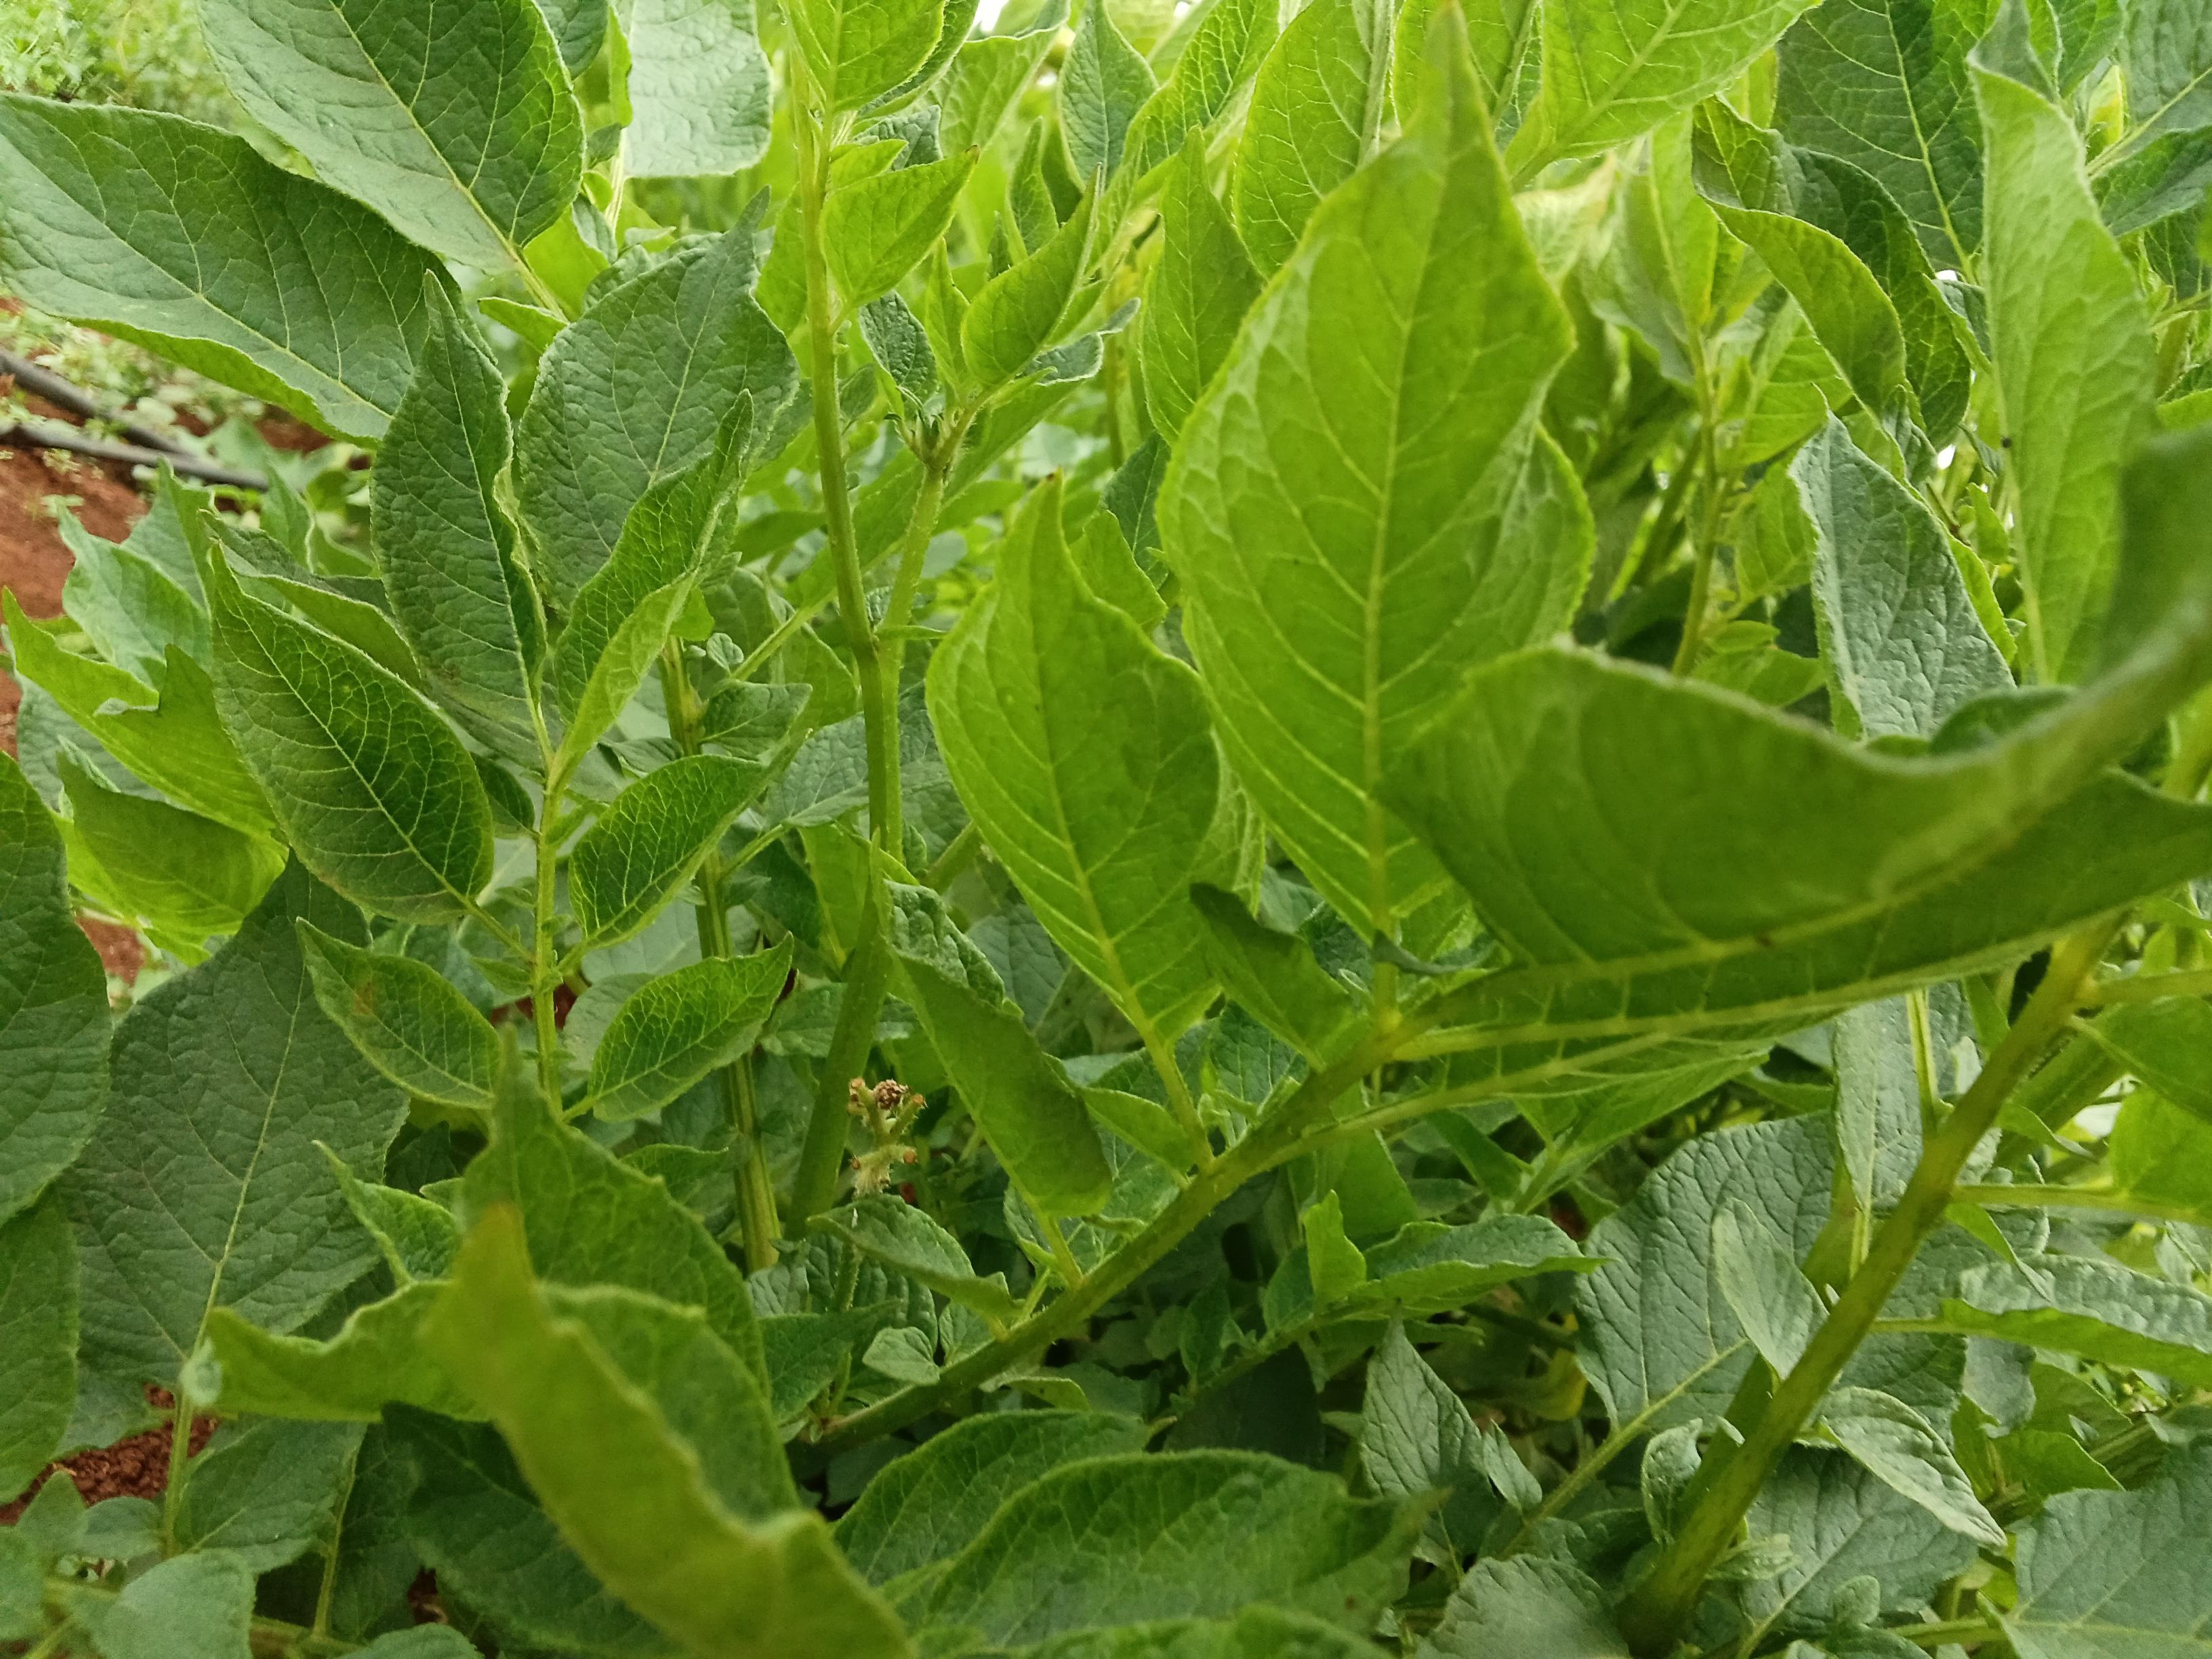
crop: potato
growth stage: maturity
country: Kenya
